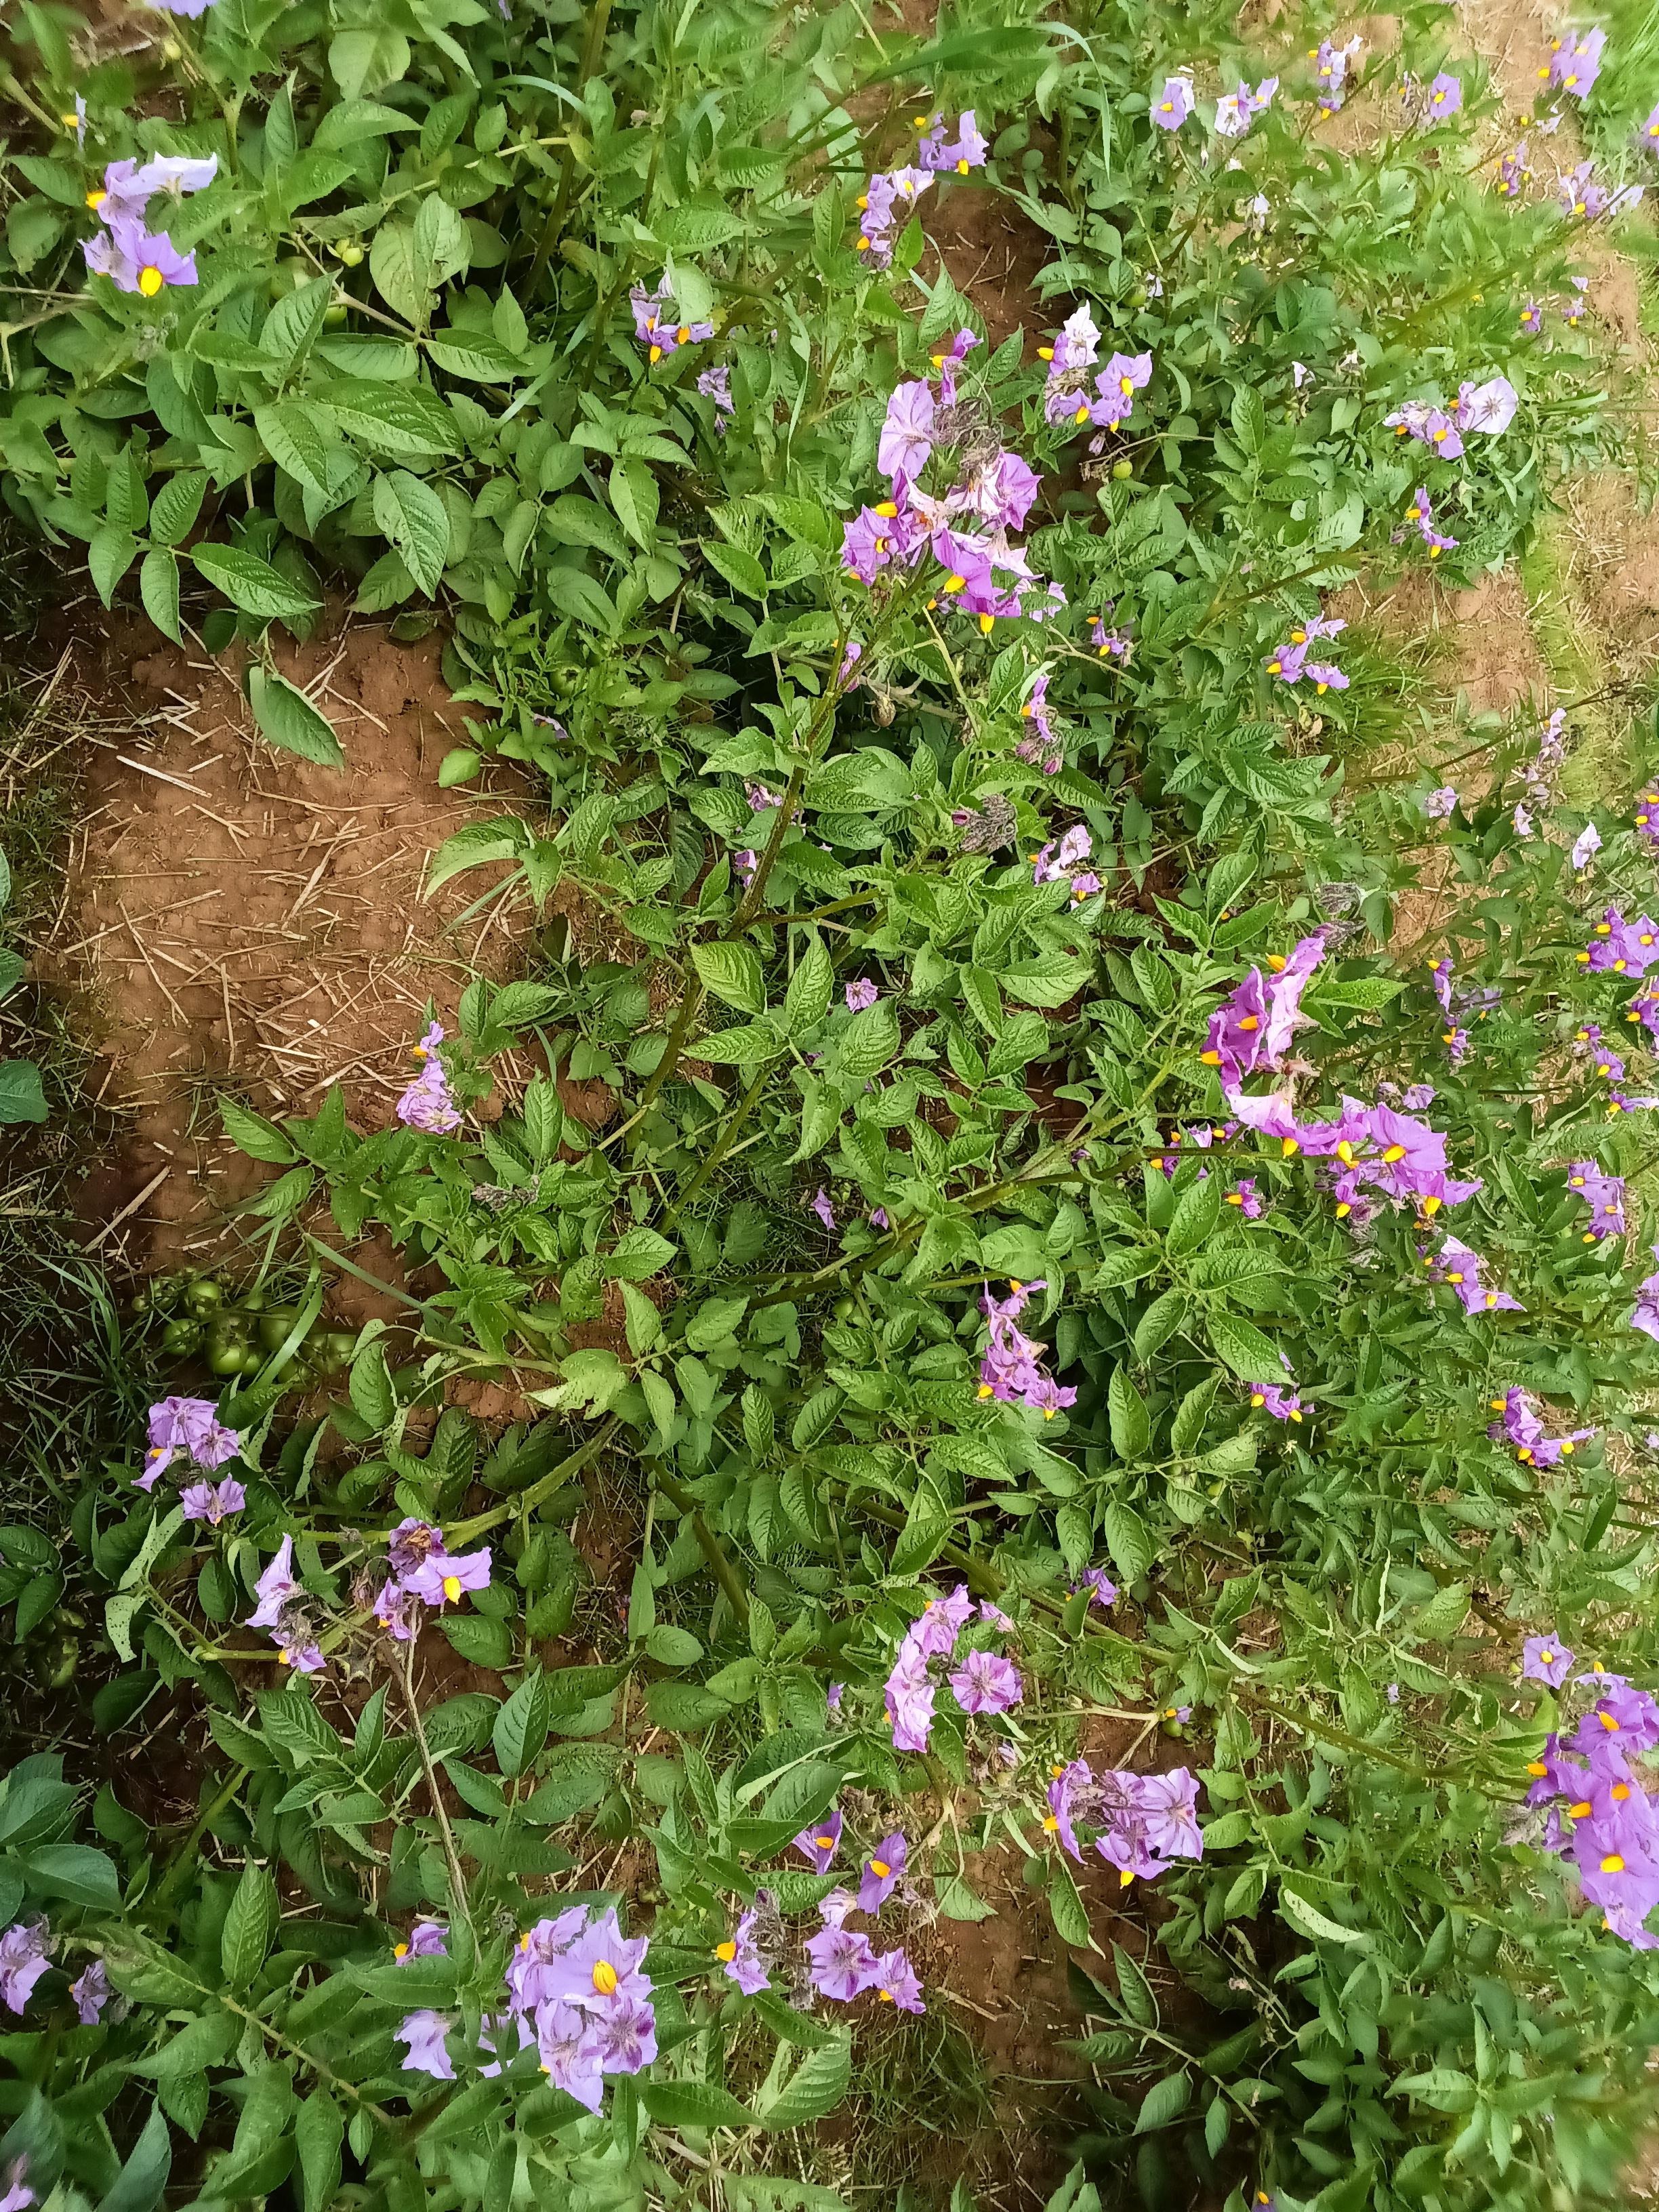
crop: potato
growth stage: flowering
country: Kenya
